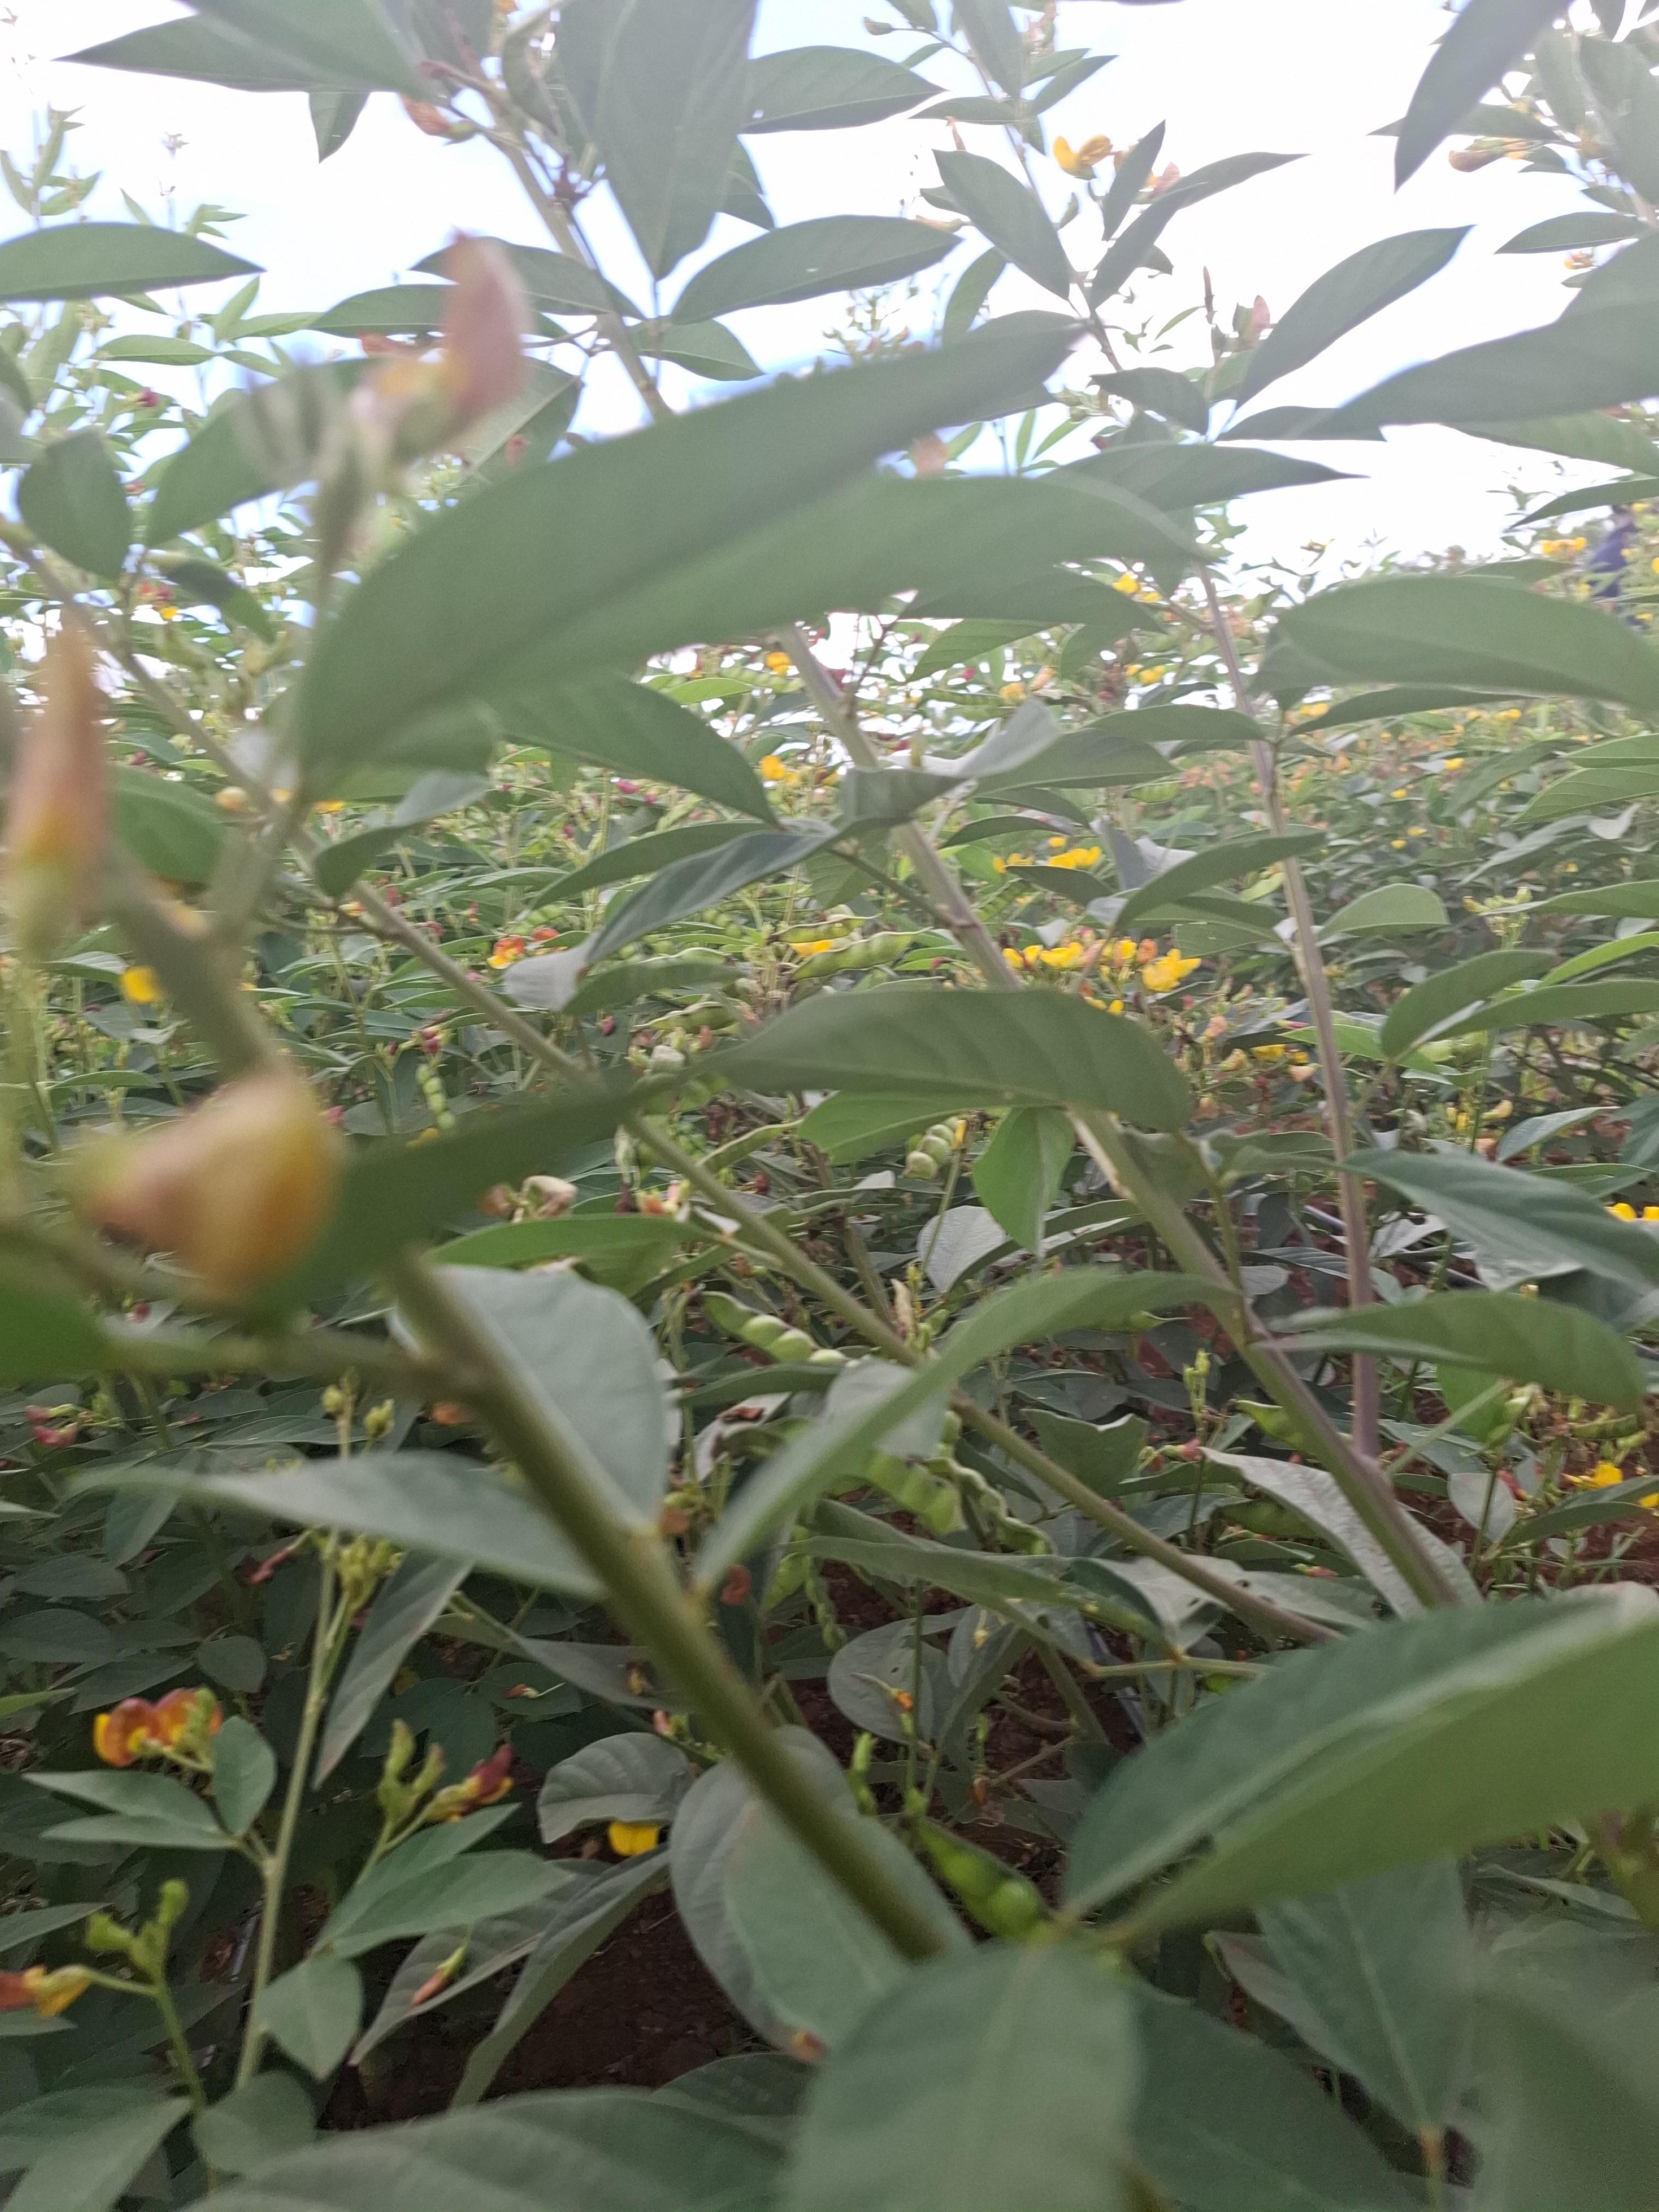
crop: pigeonpea
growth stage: development pod
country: Kenya
